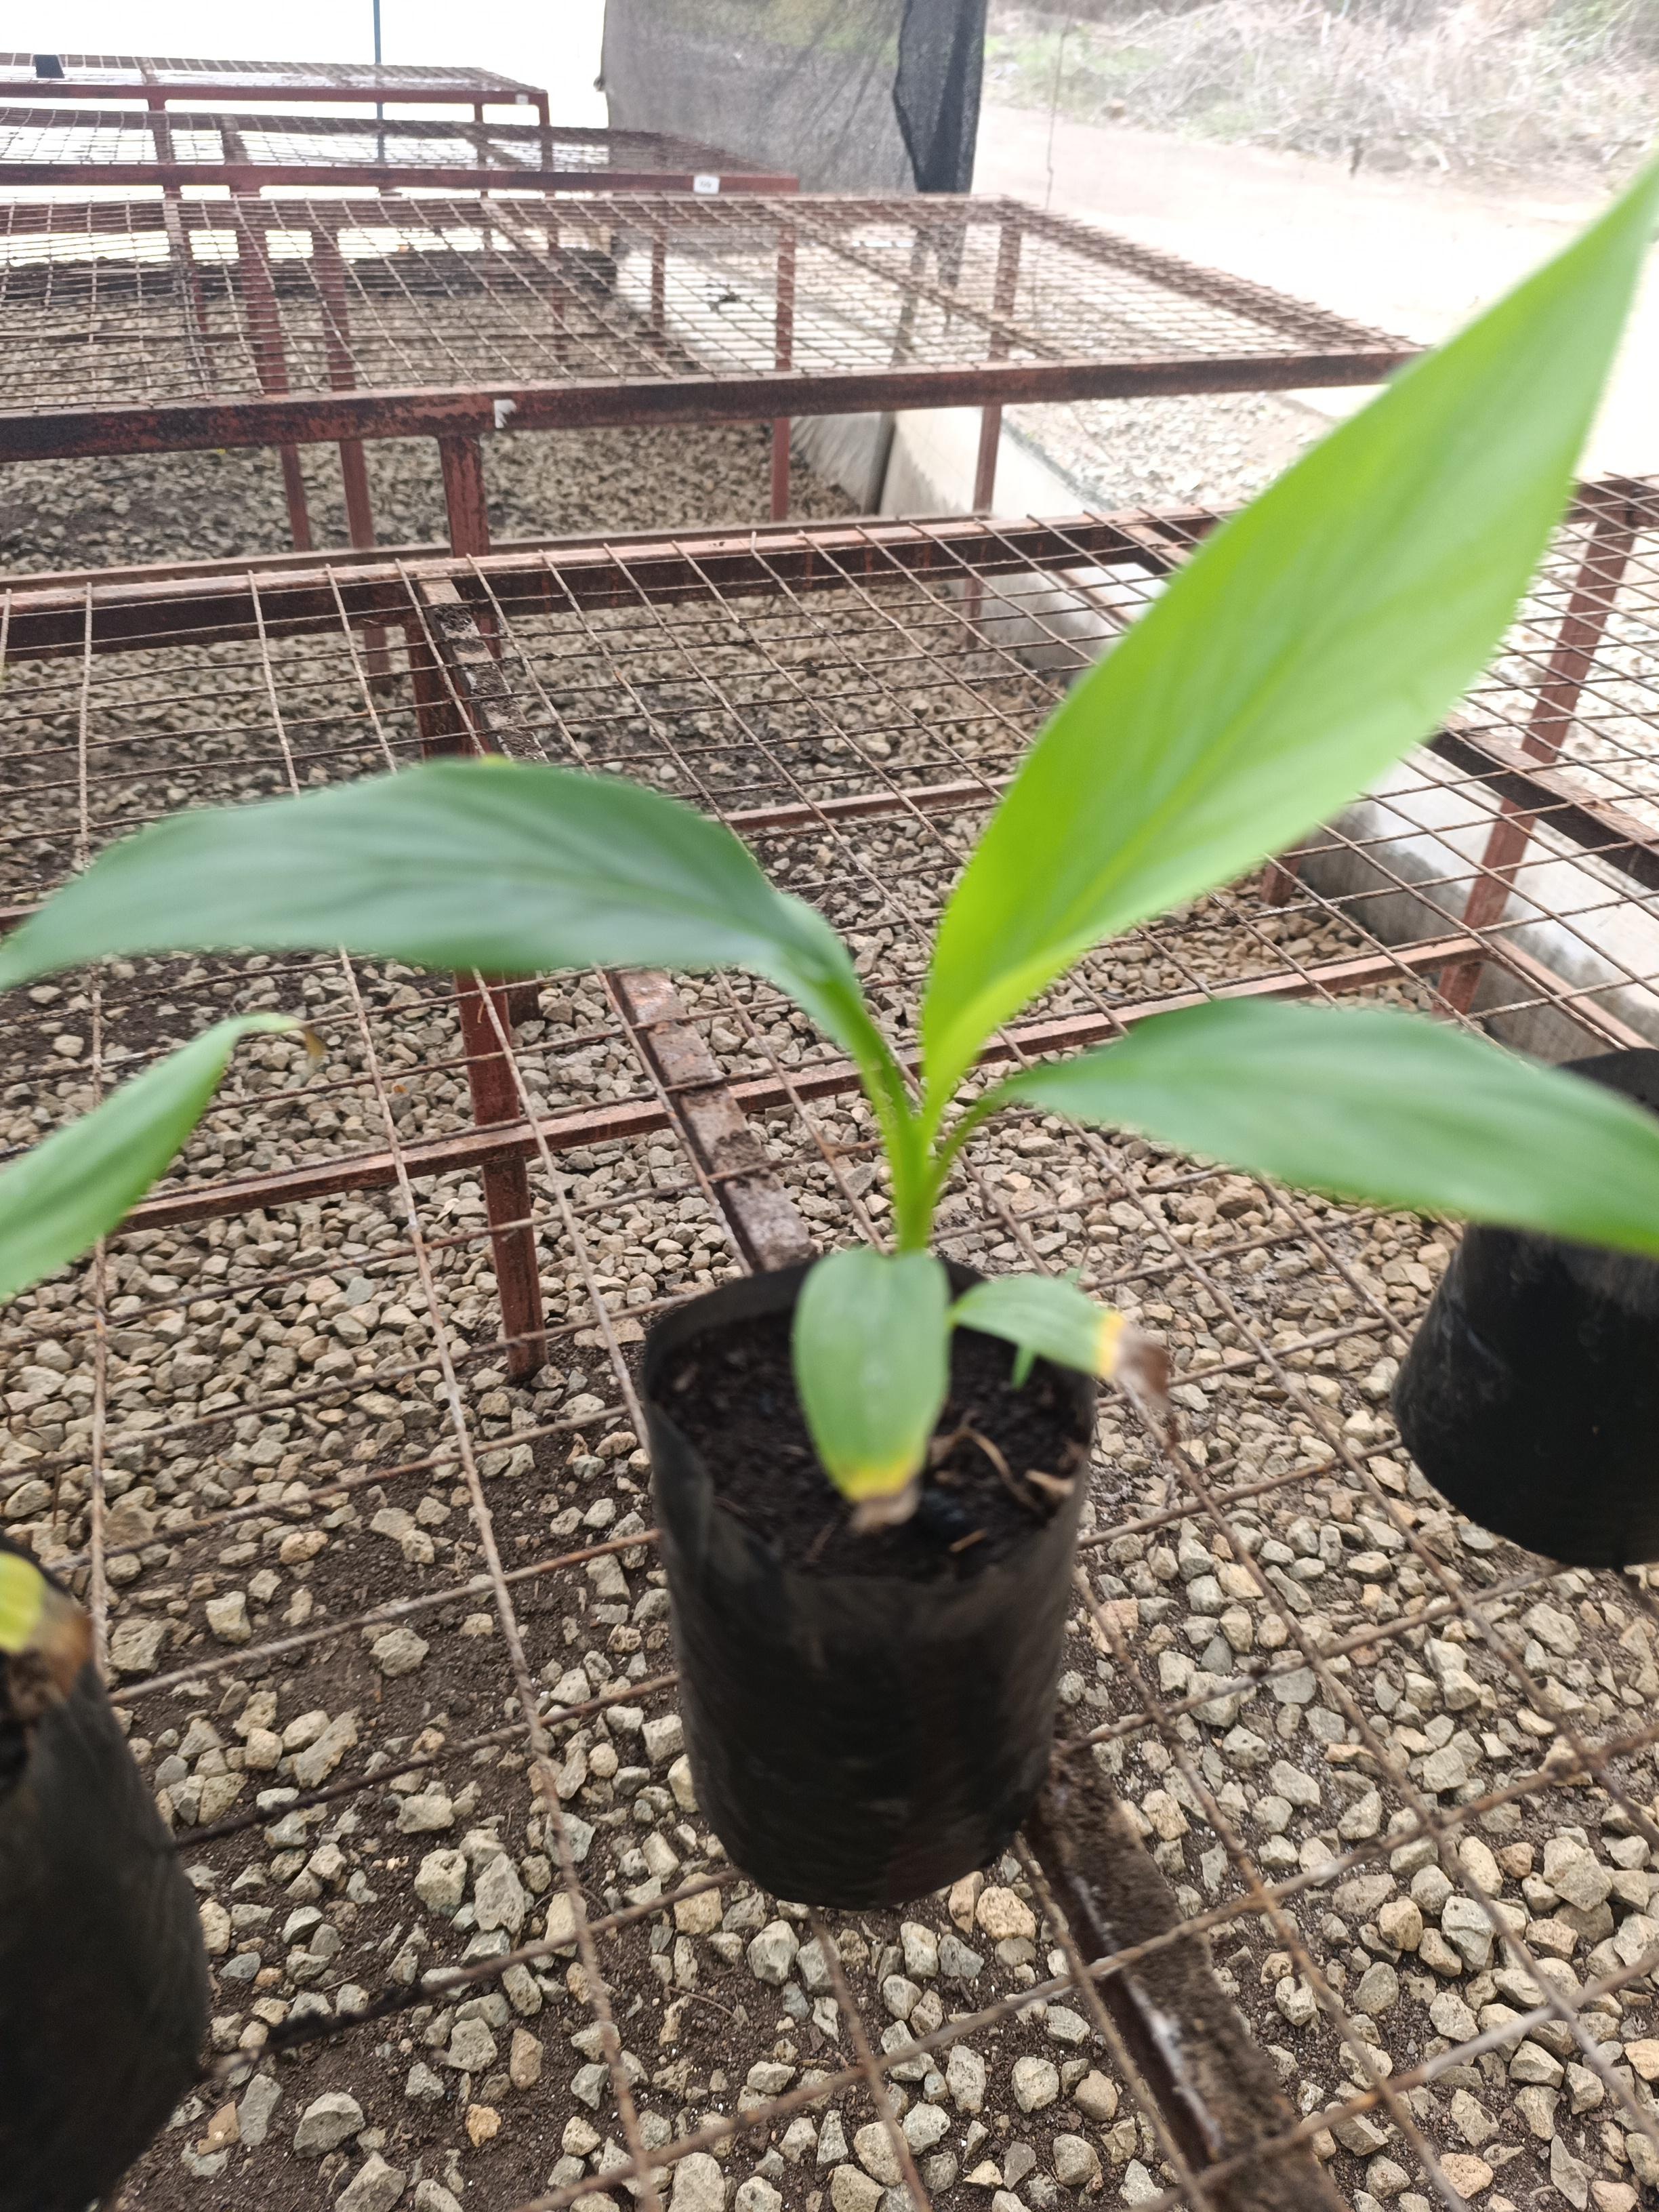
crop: banana
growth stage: vegetative
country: Tanzania
